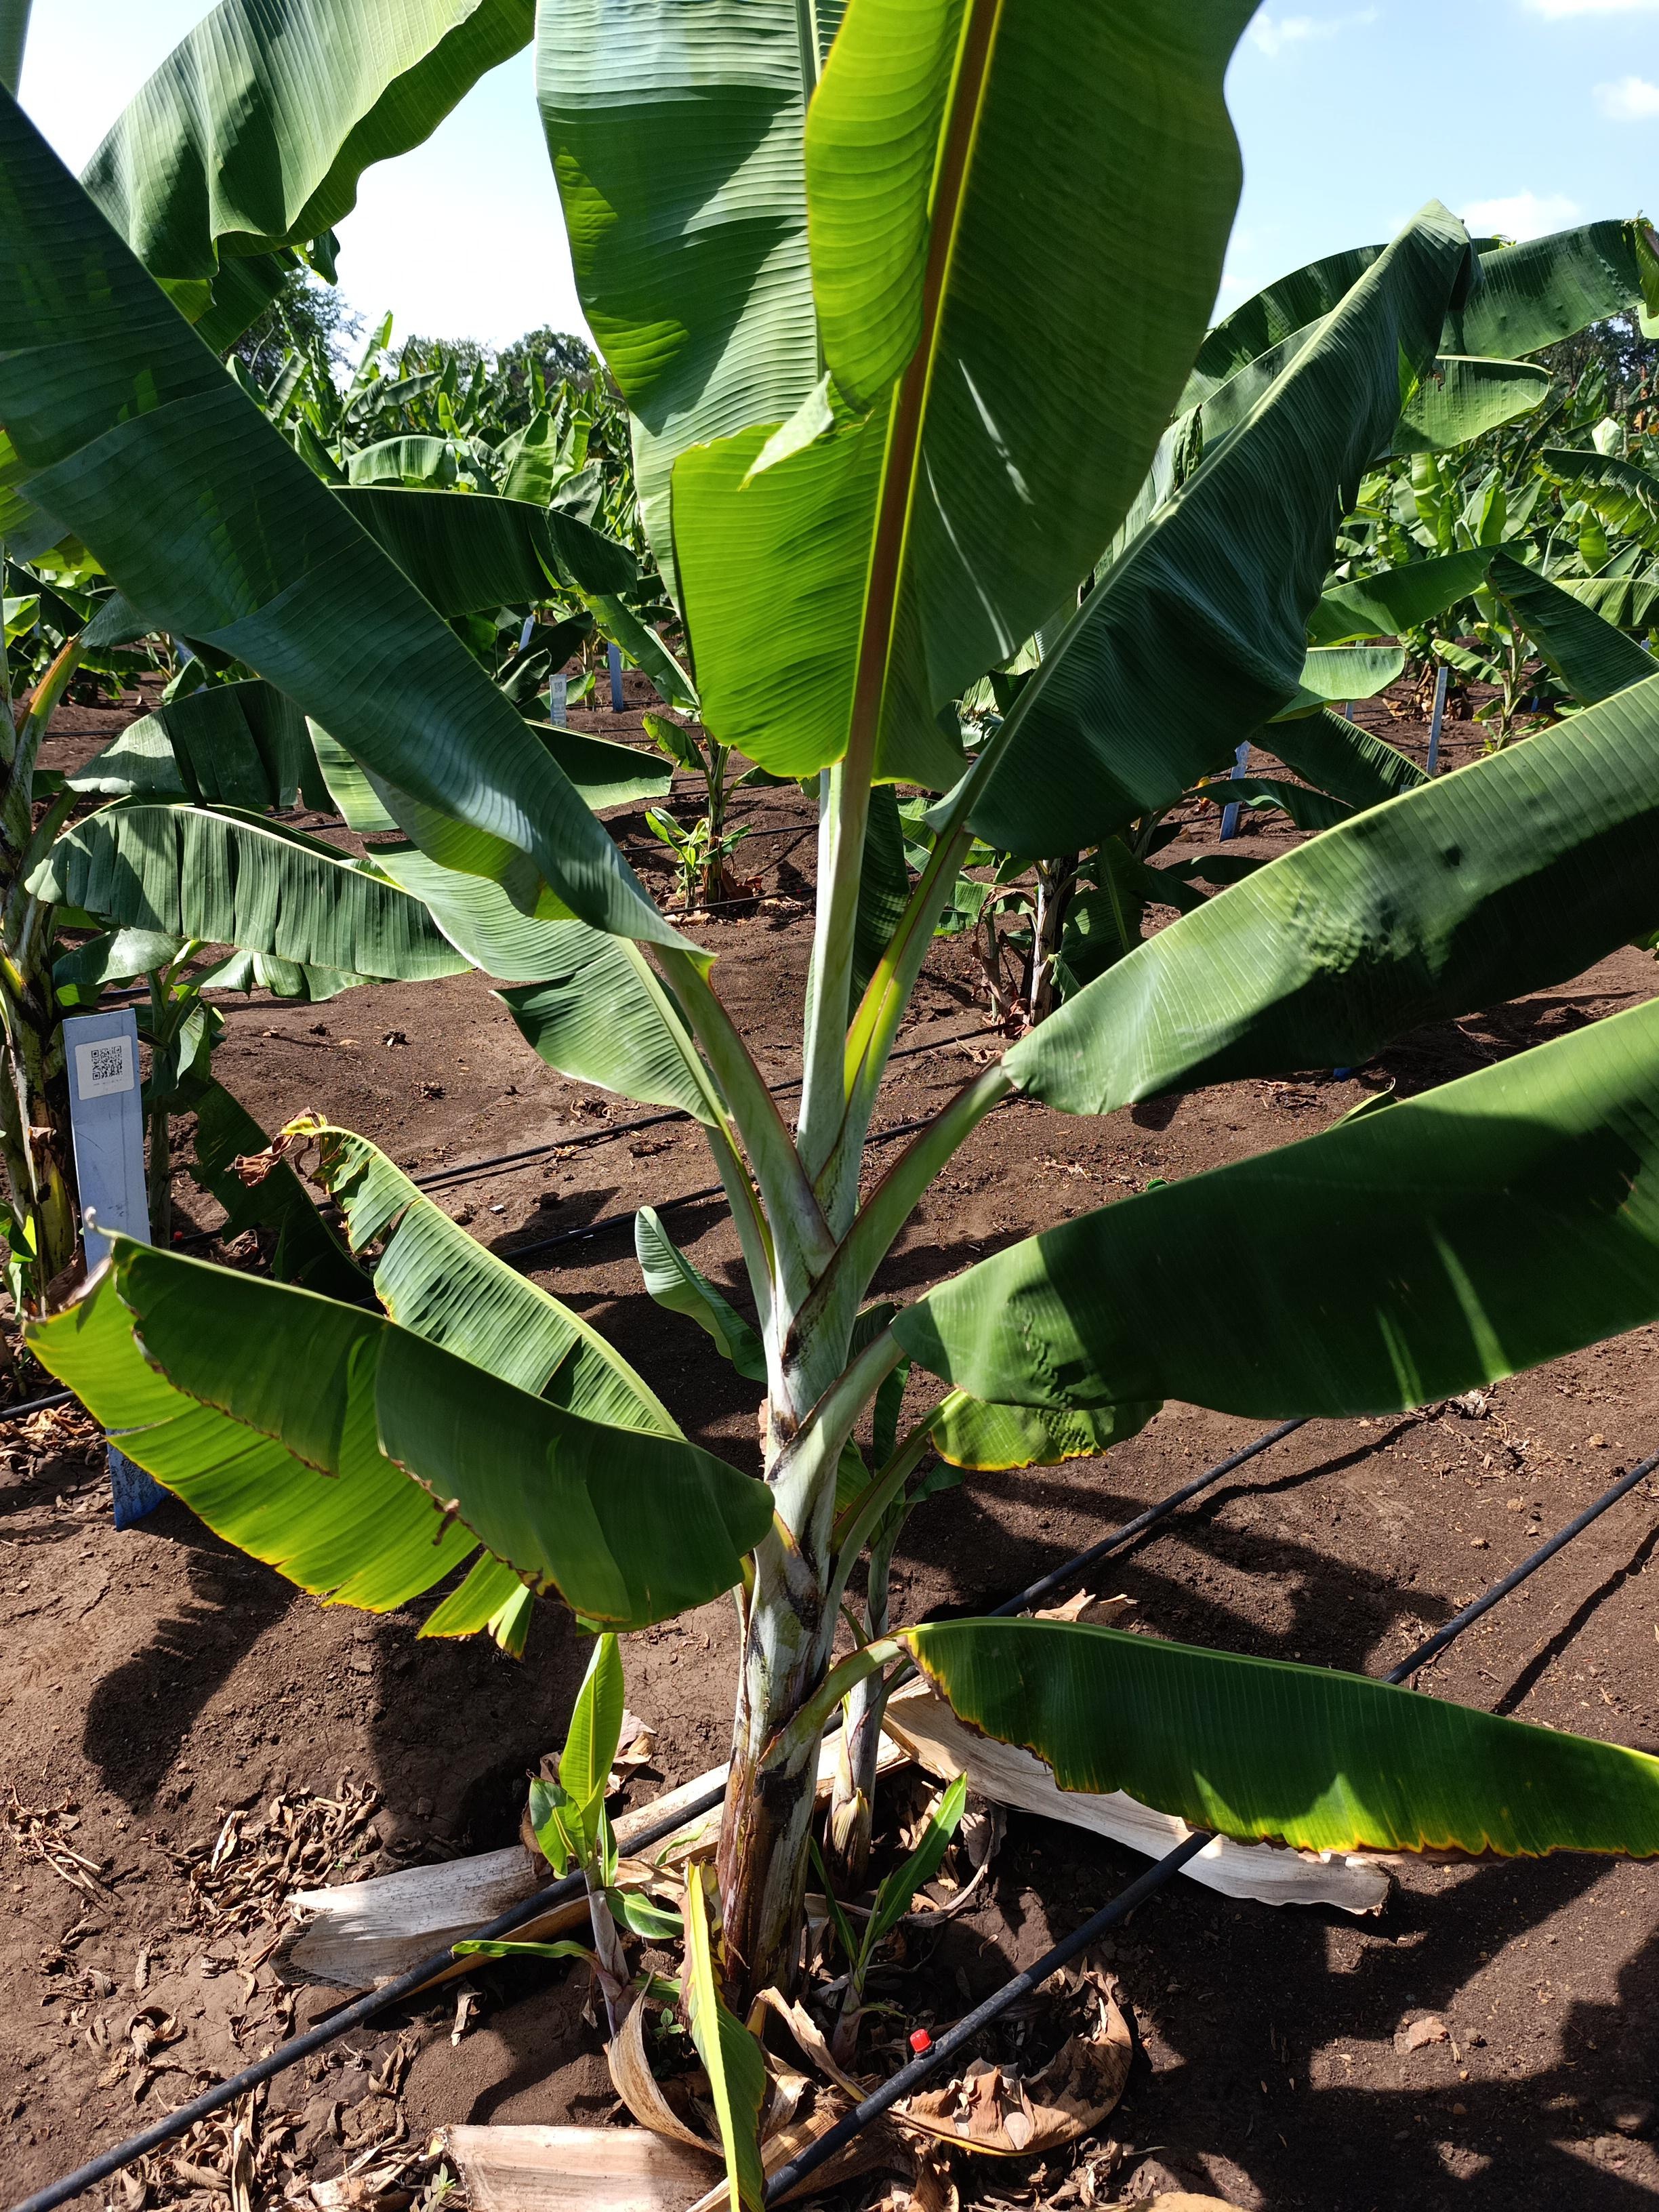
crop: banana
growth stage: vegetative
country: Tanzania
